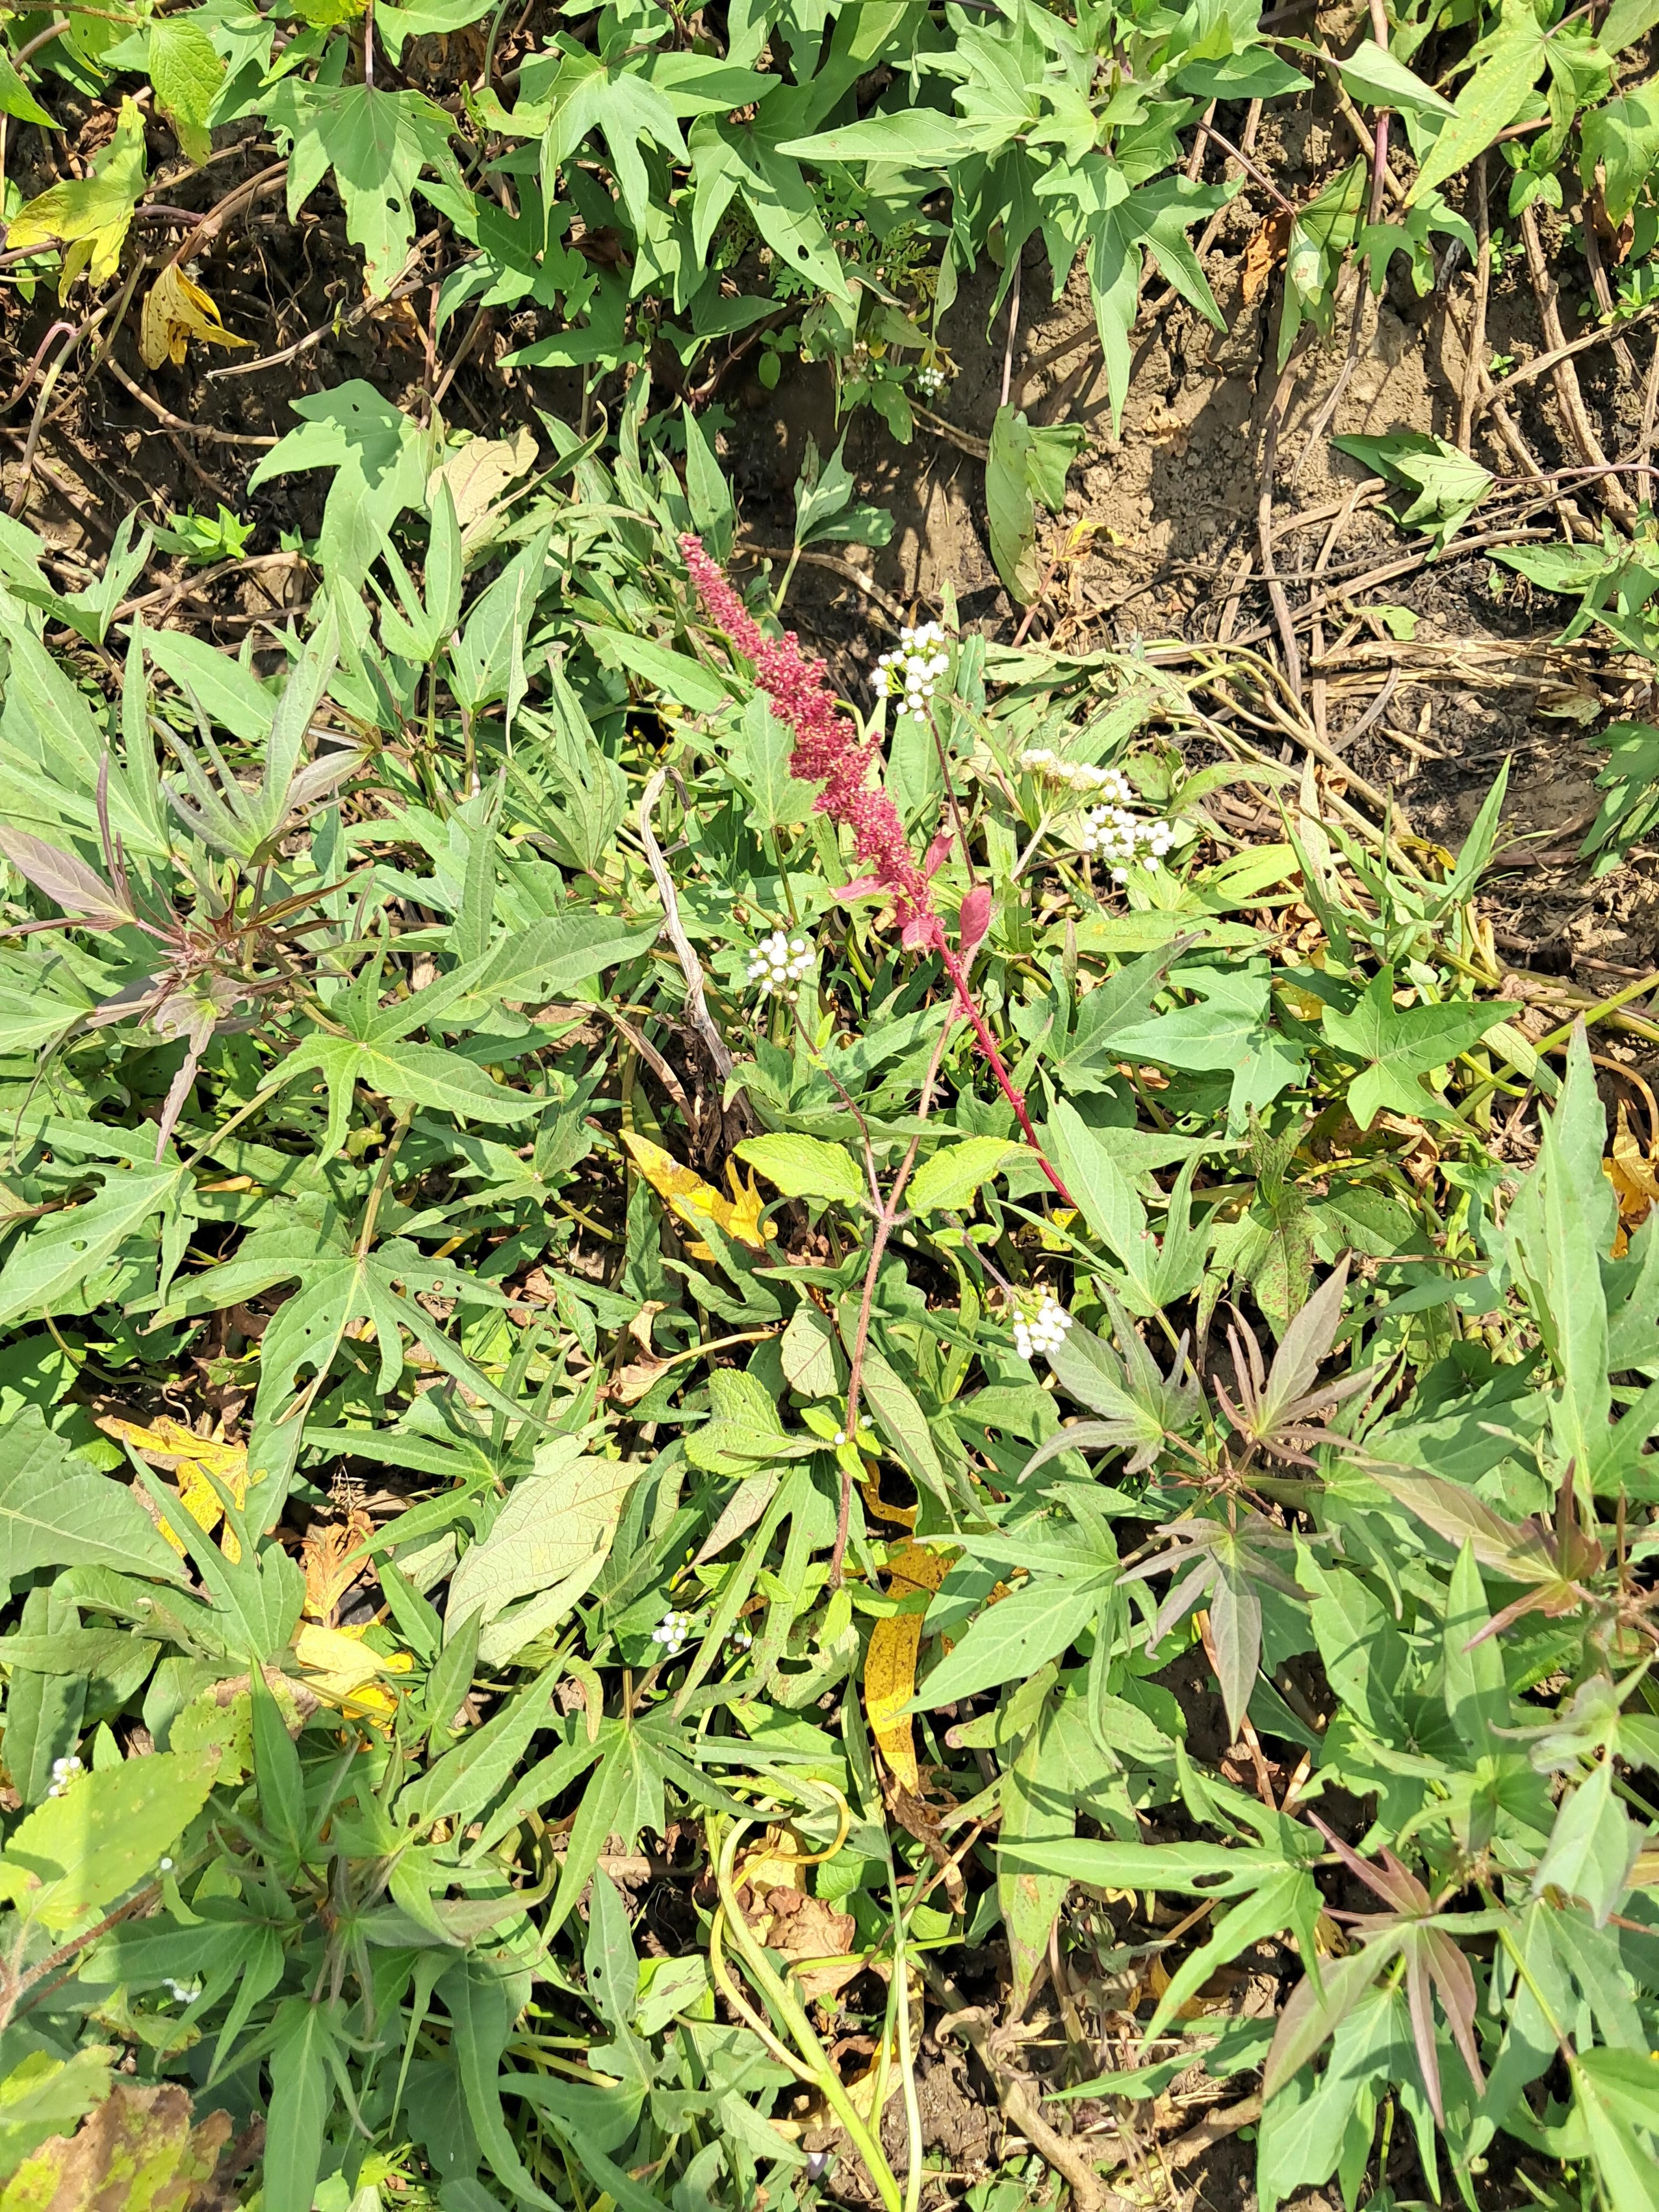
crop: sweet potato
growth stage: flowering
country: Tanzania
